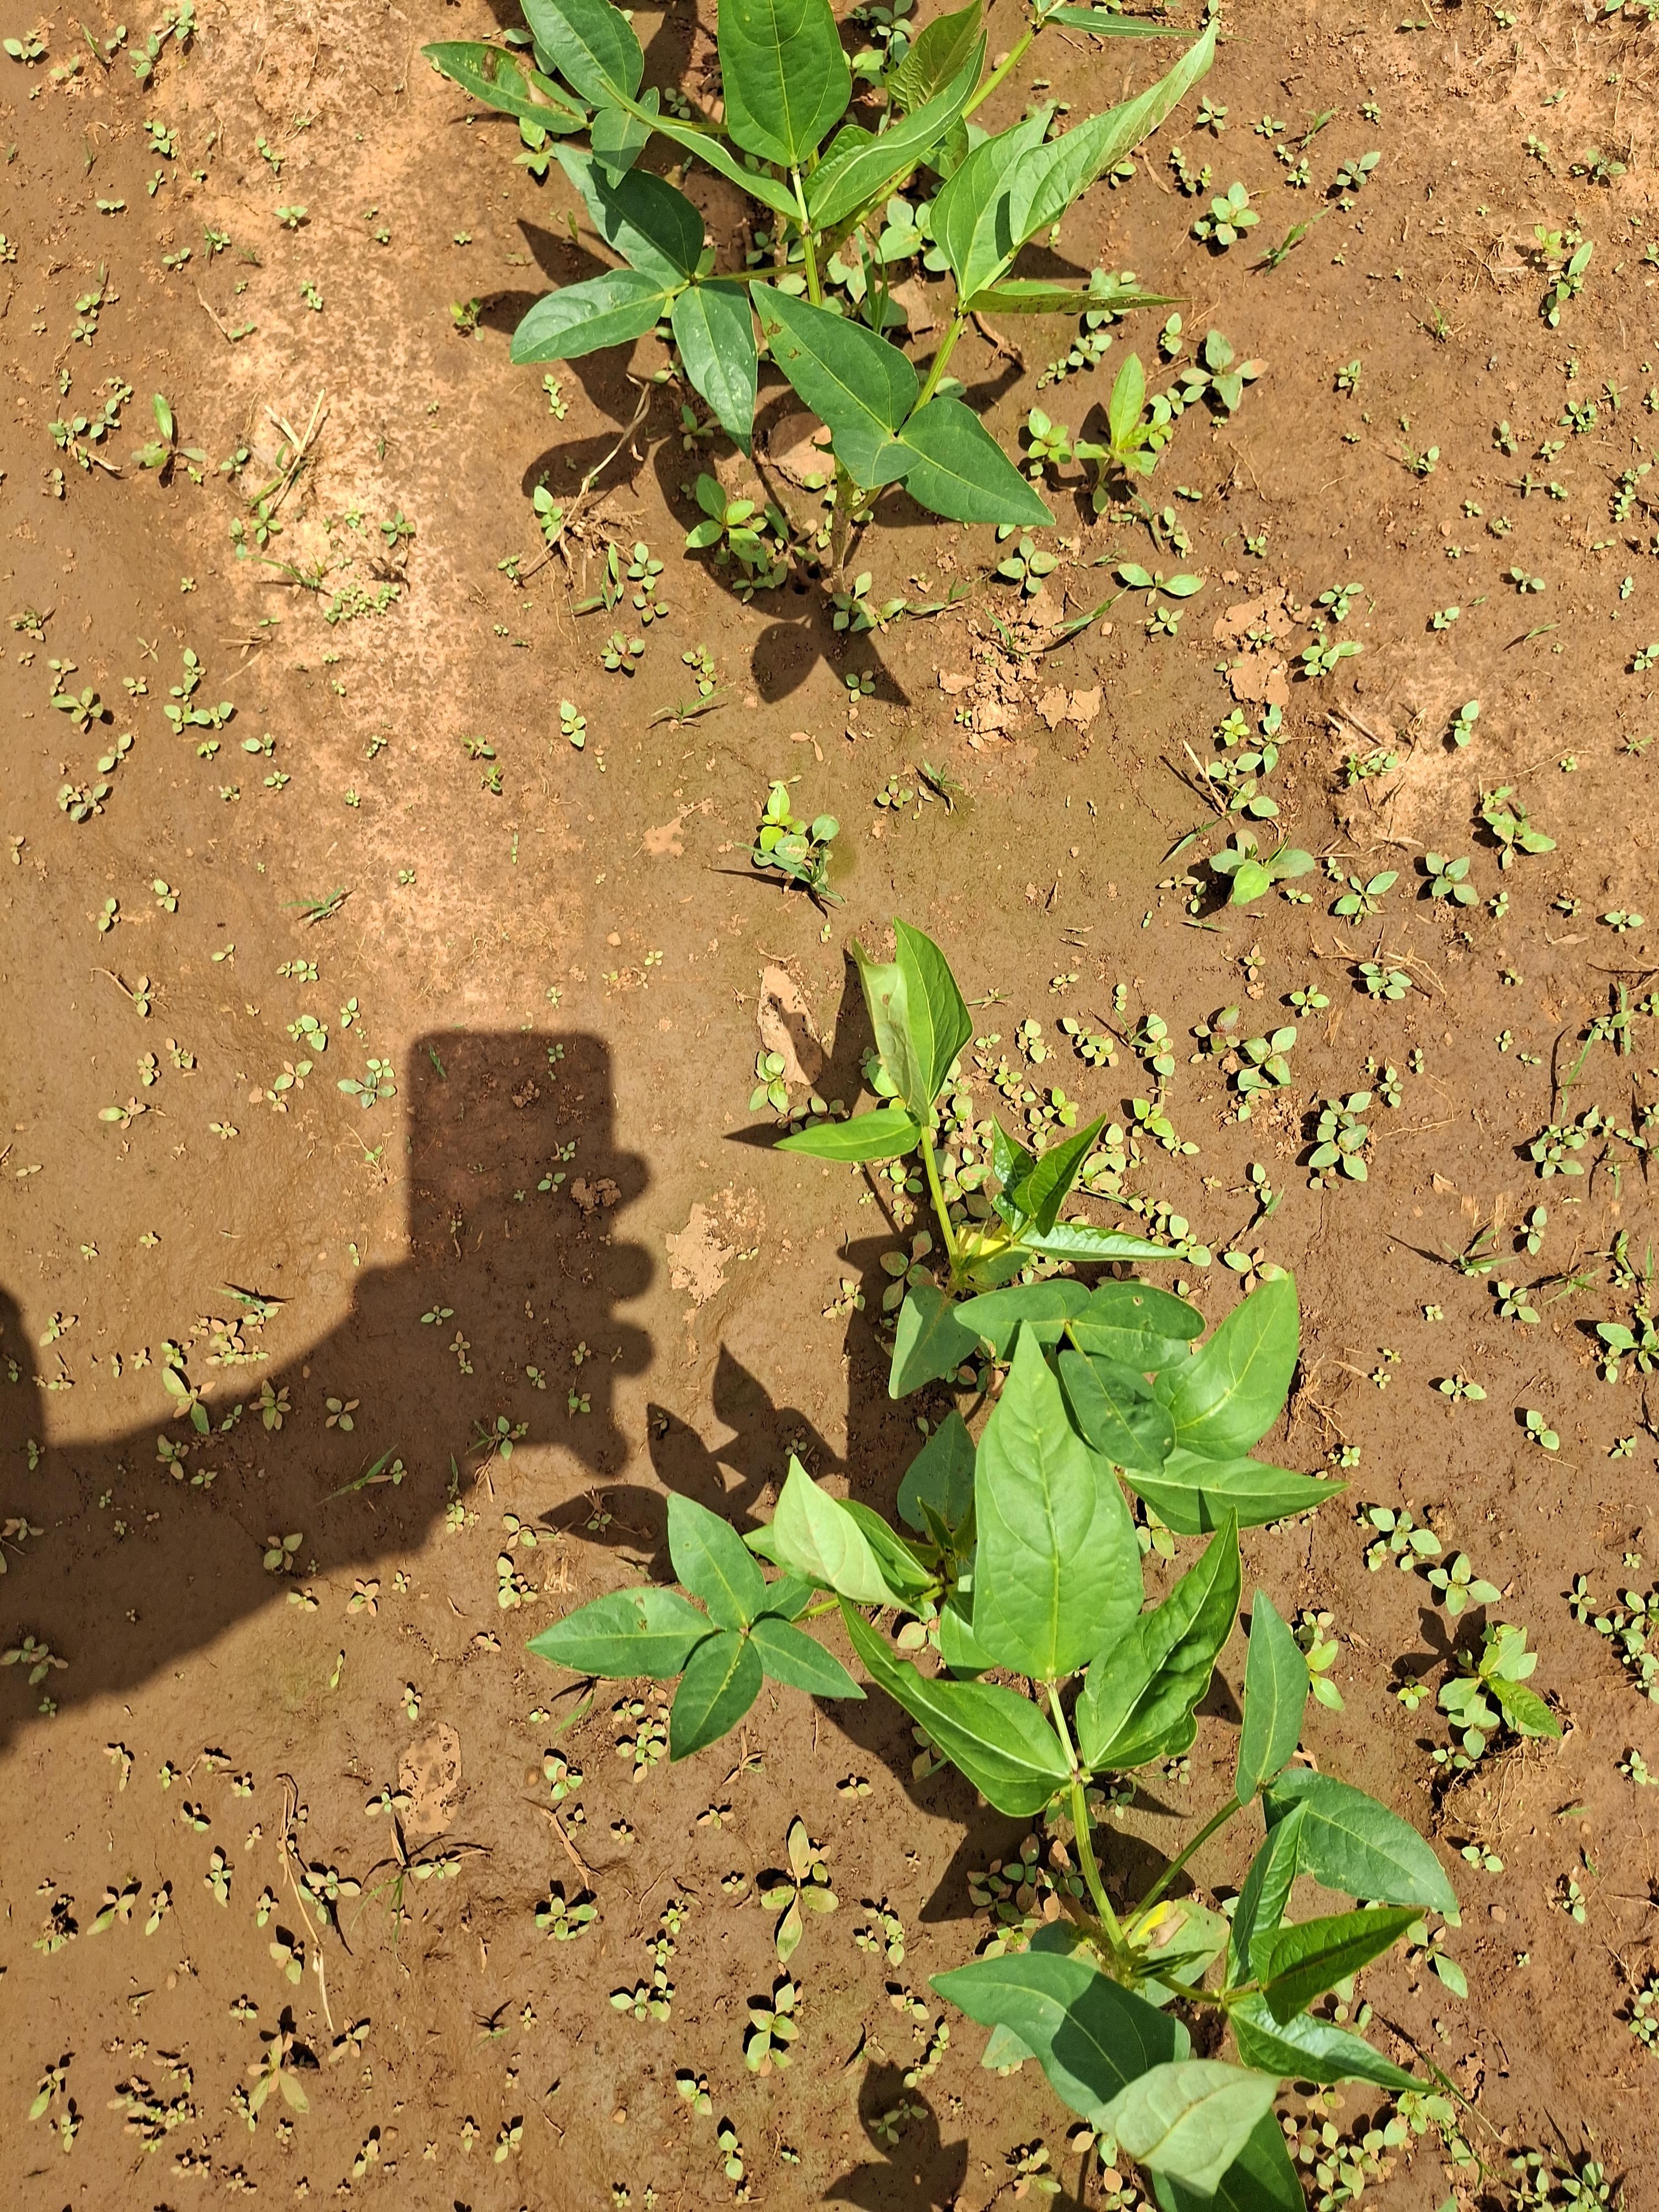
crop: cowpea
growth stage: sprouting emergence
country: Nigeria
